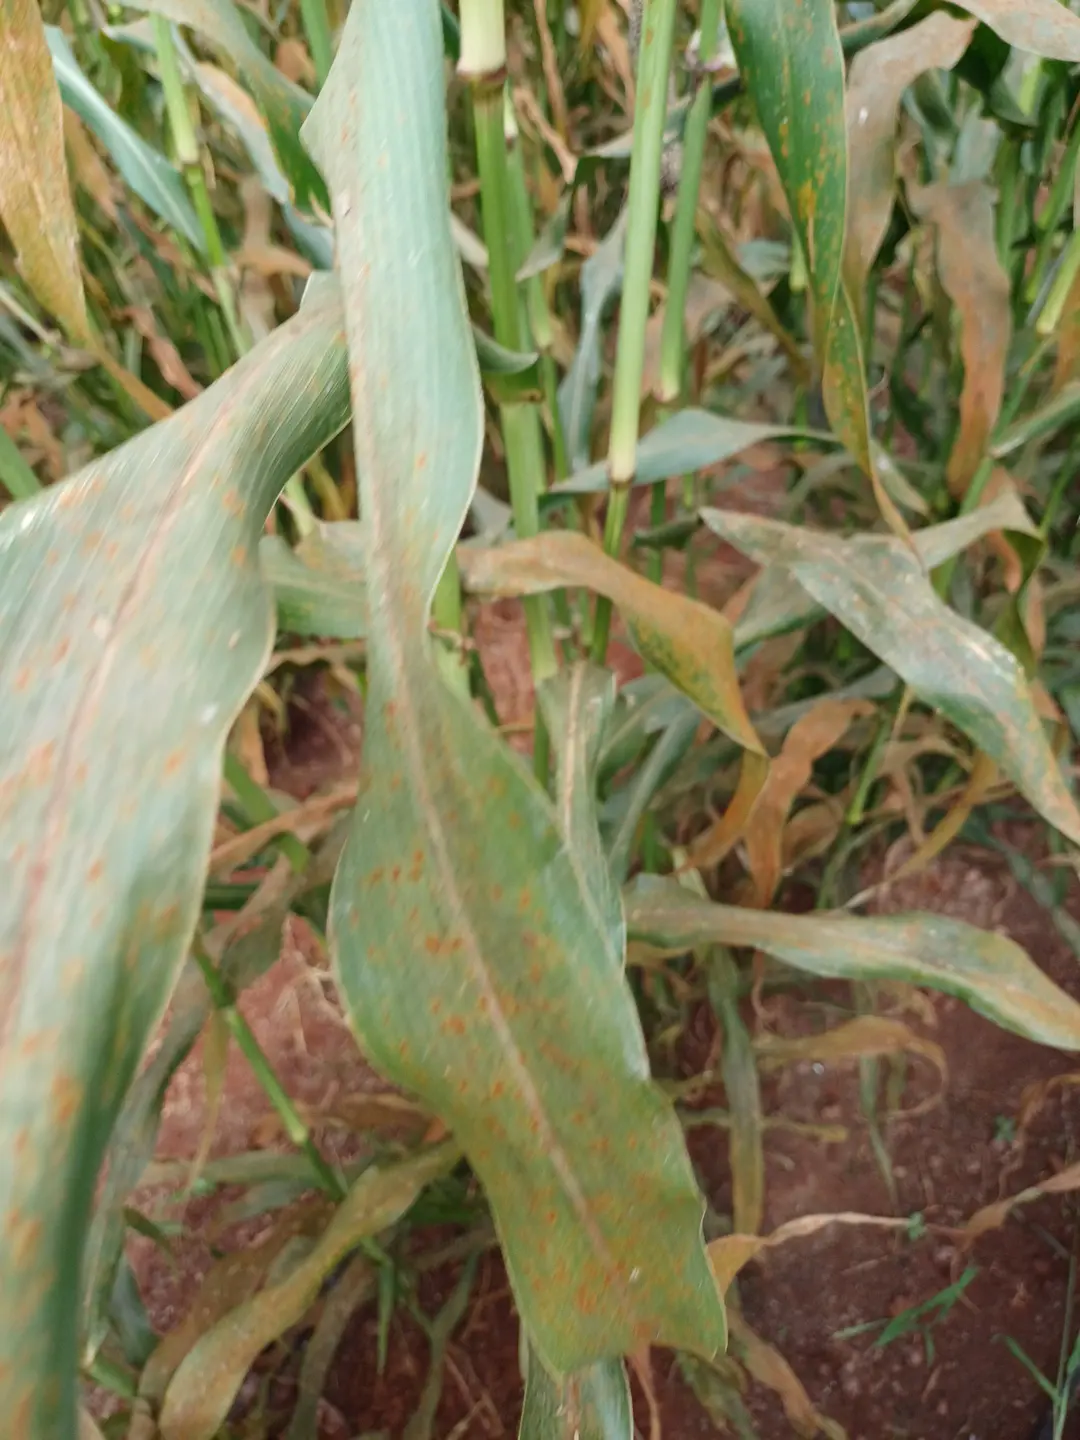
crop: pearl millet
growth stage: filling grain
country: Kenya
